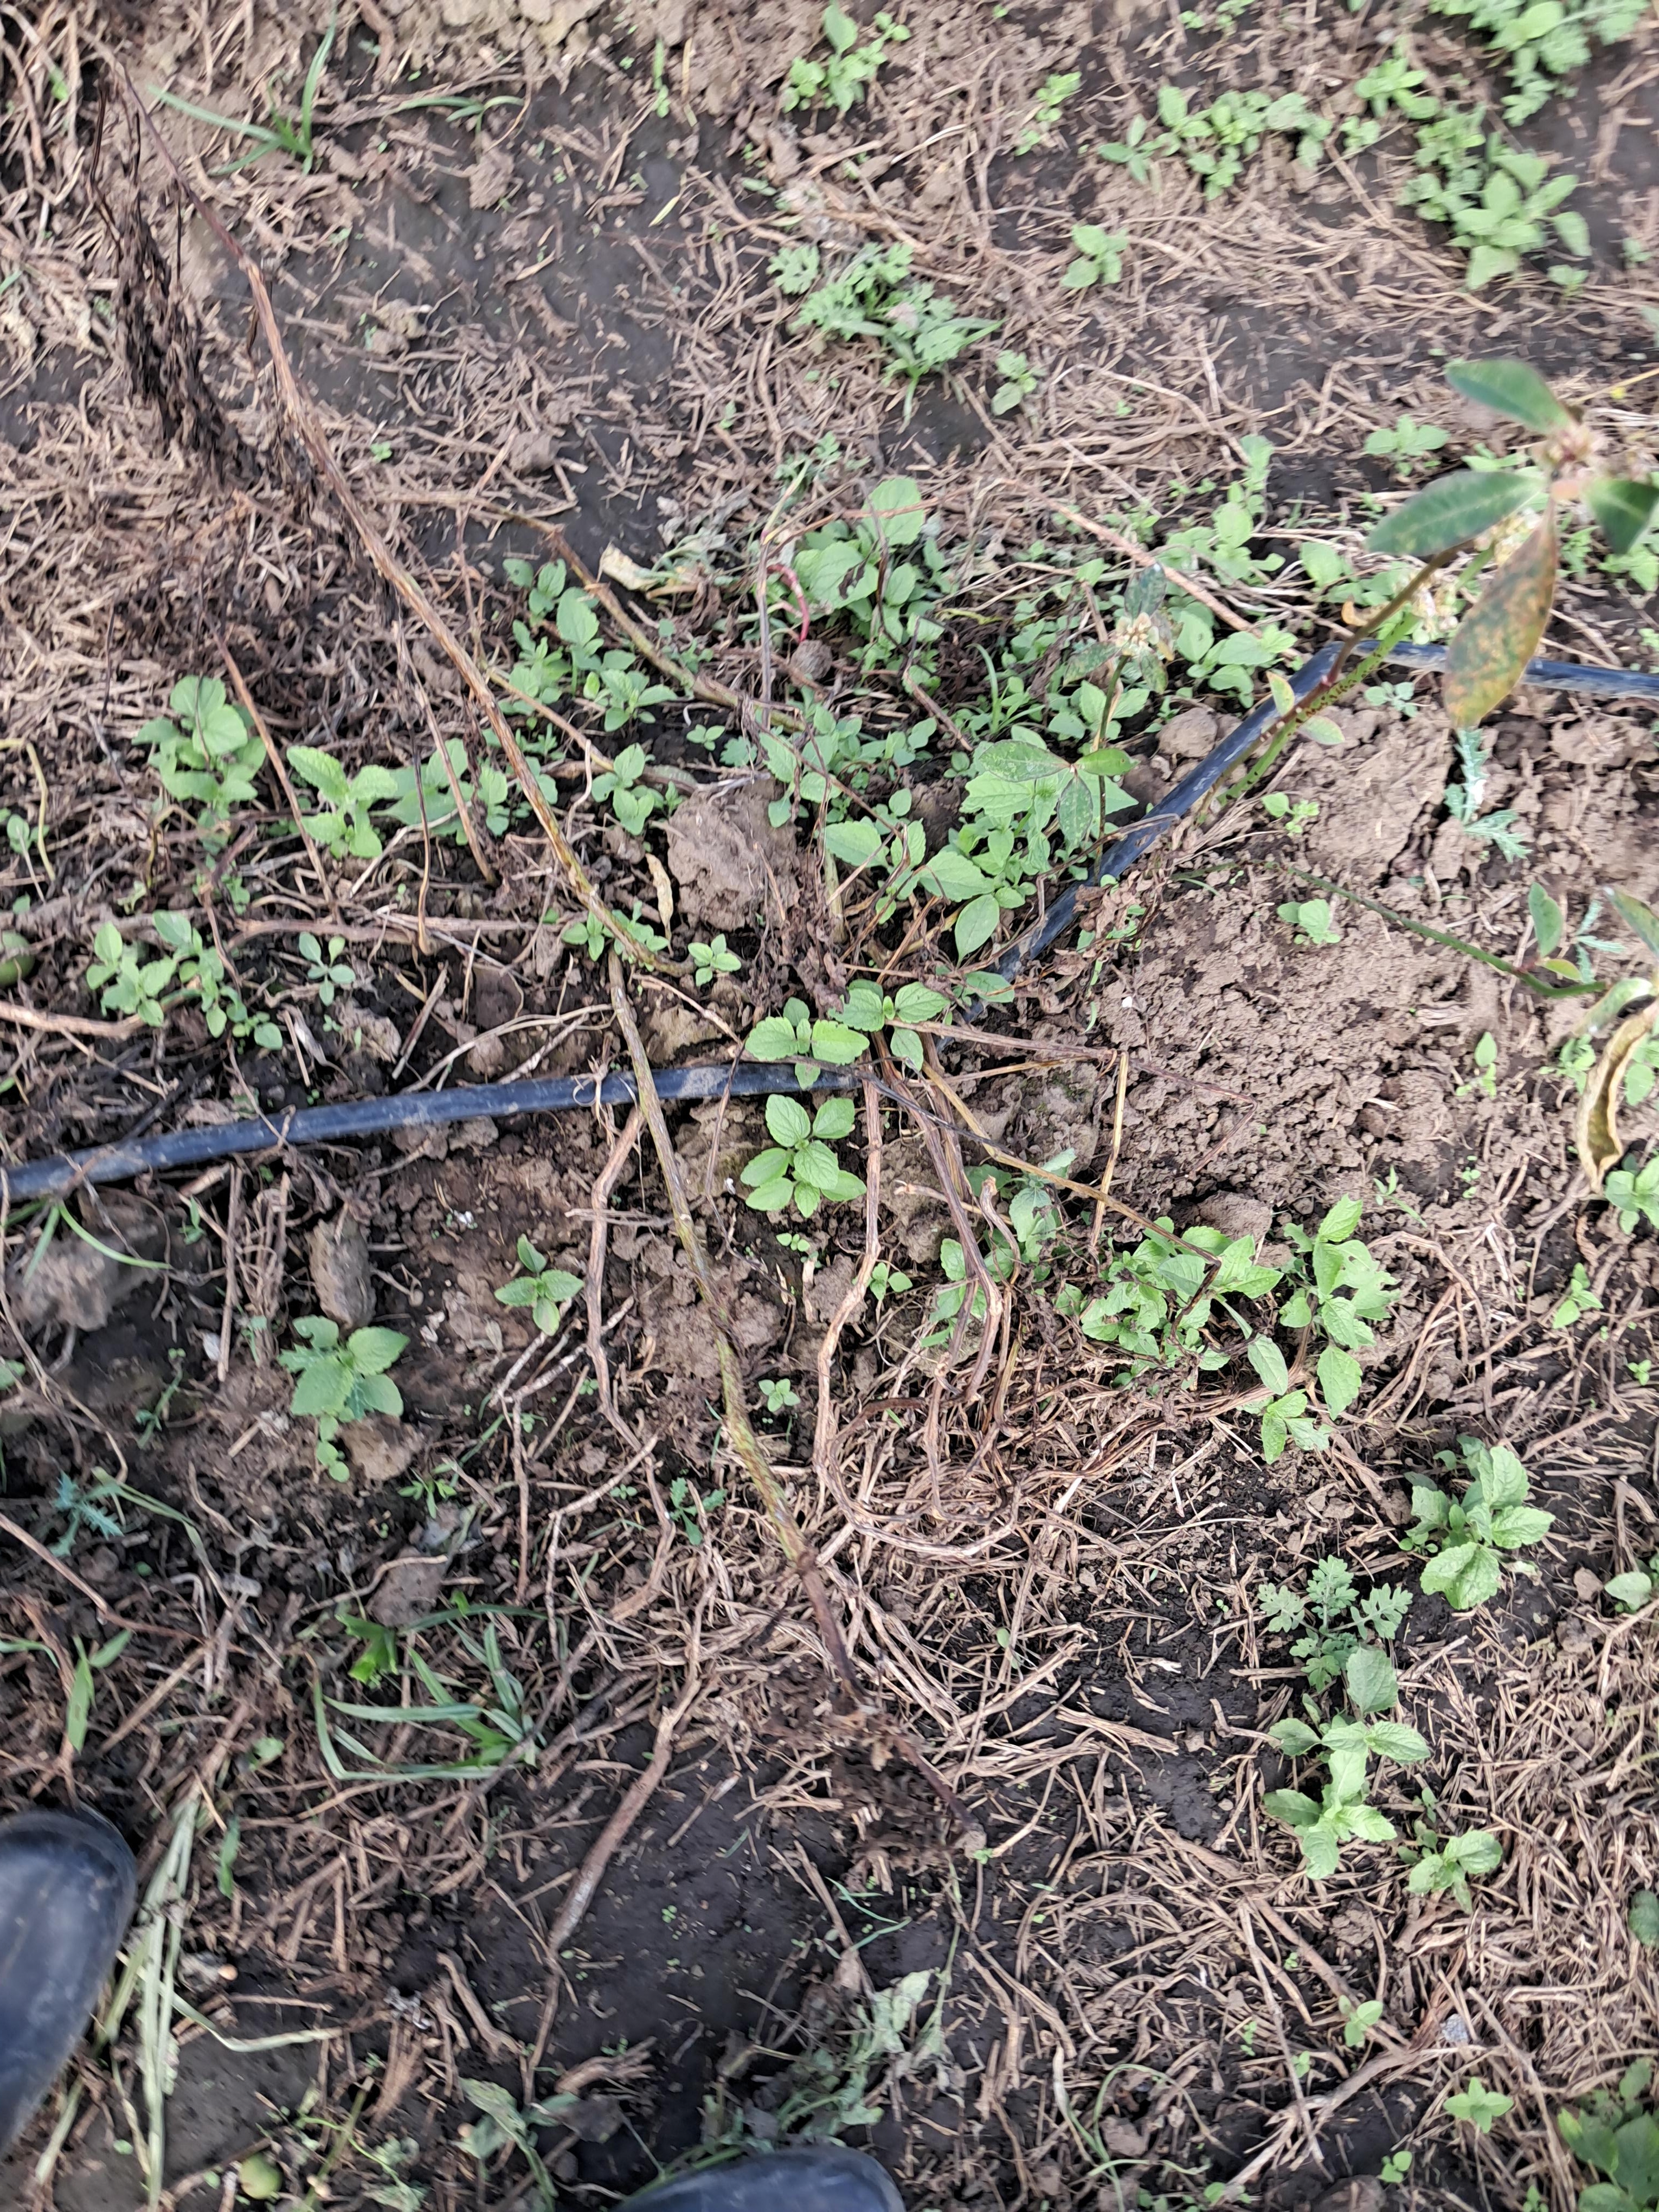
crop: potato
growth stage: flowering
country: Tanzania
